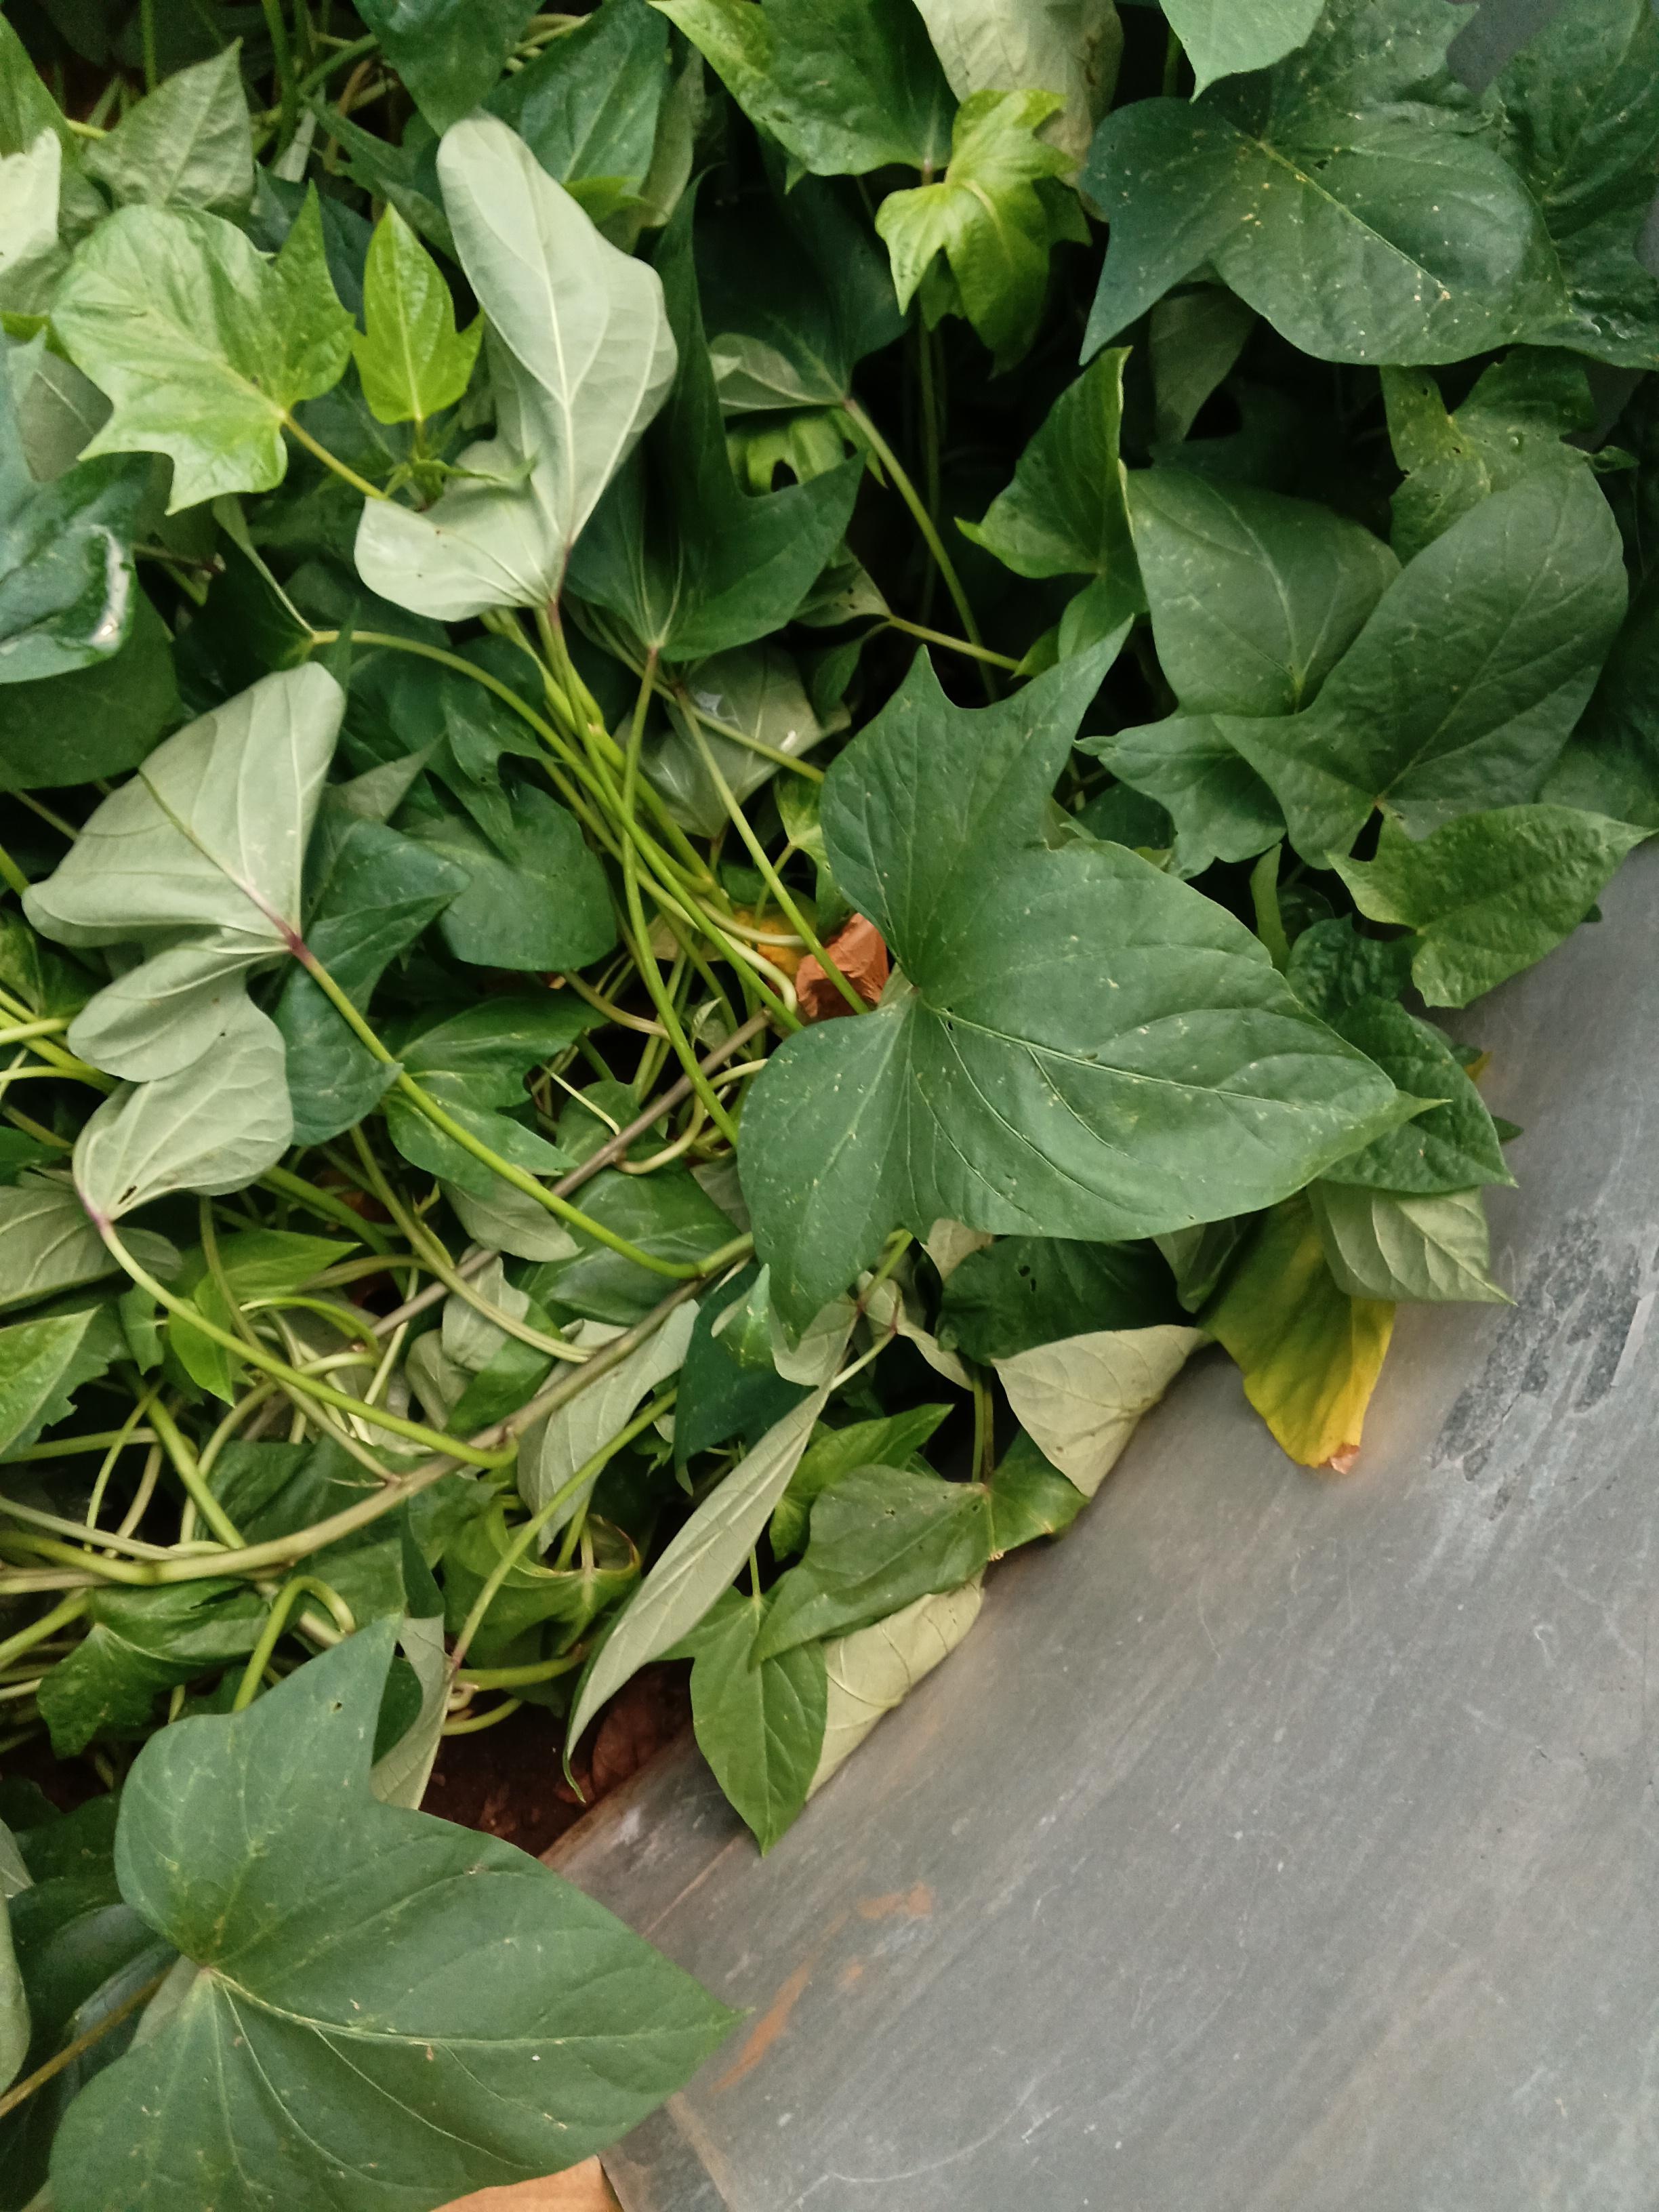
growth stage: vegetative
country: Kenya
